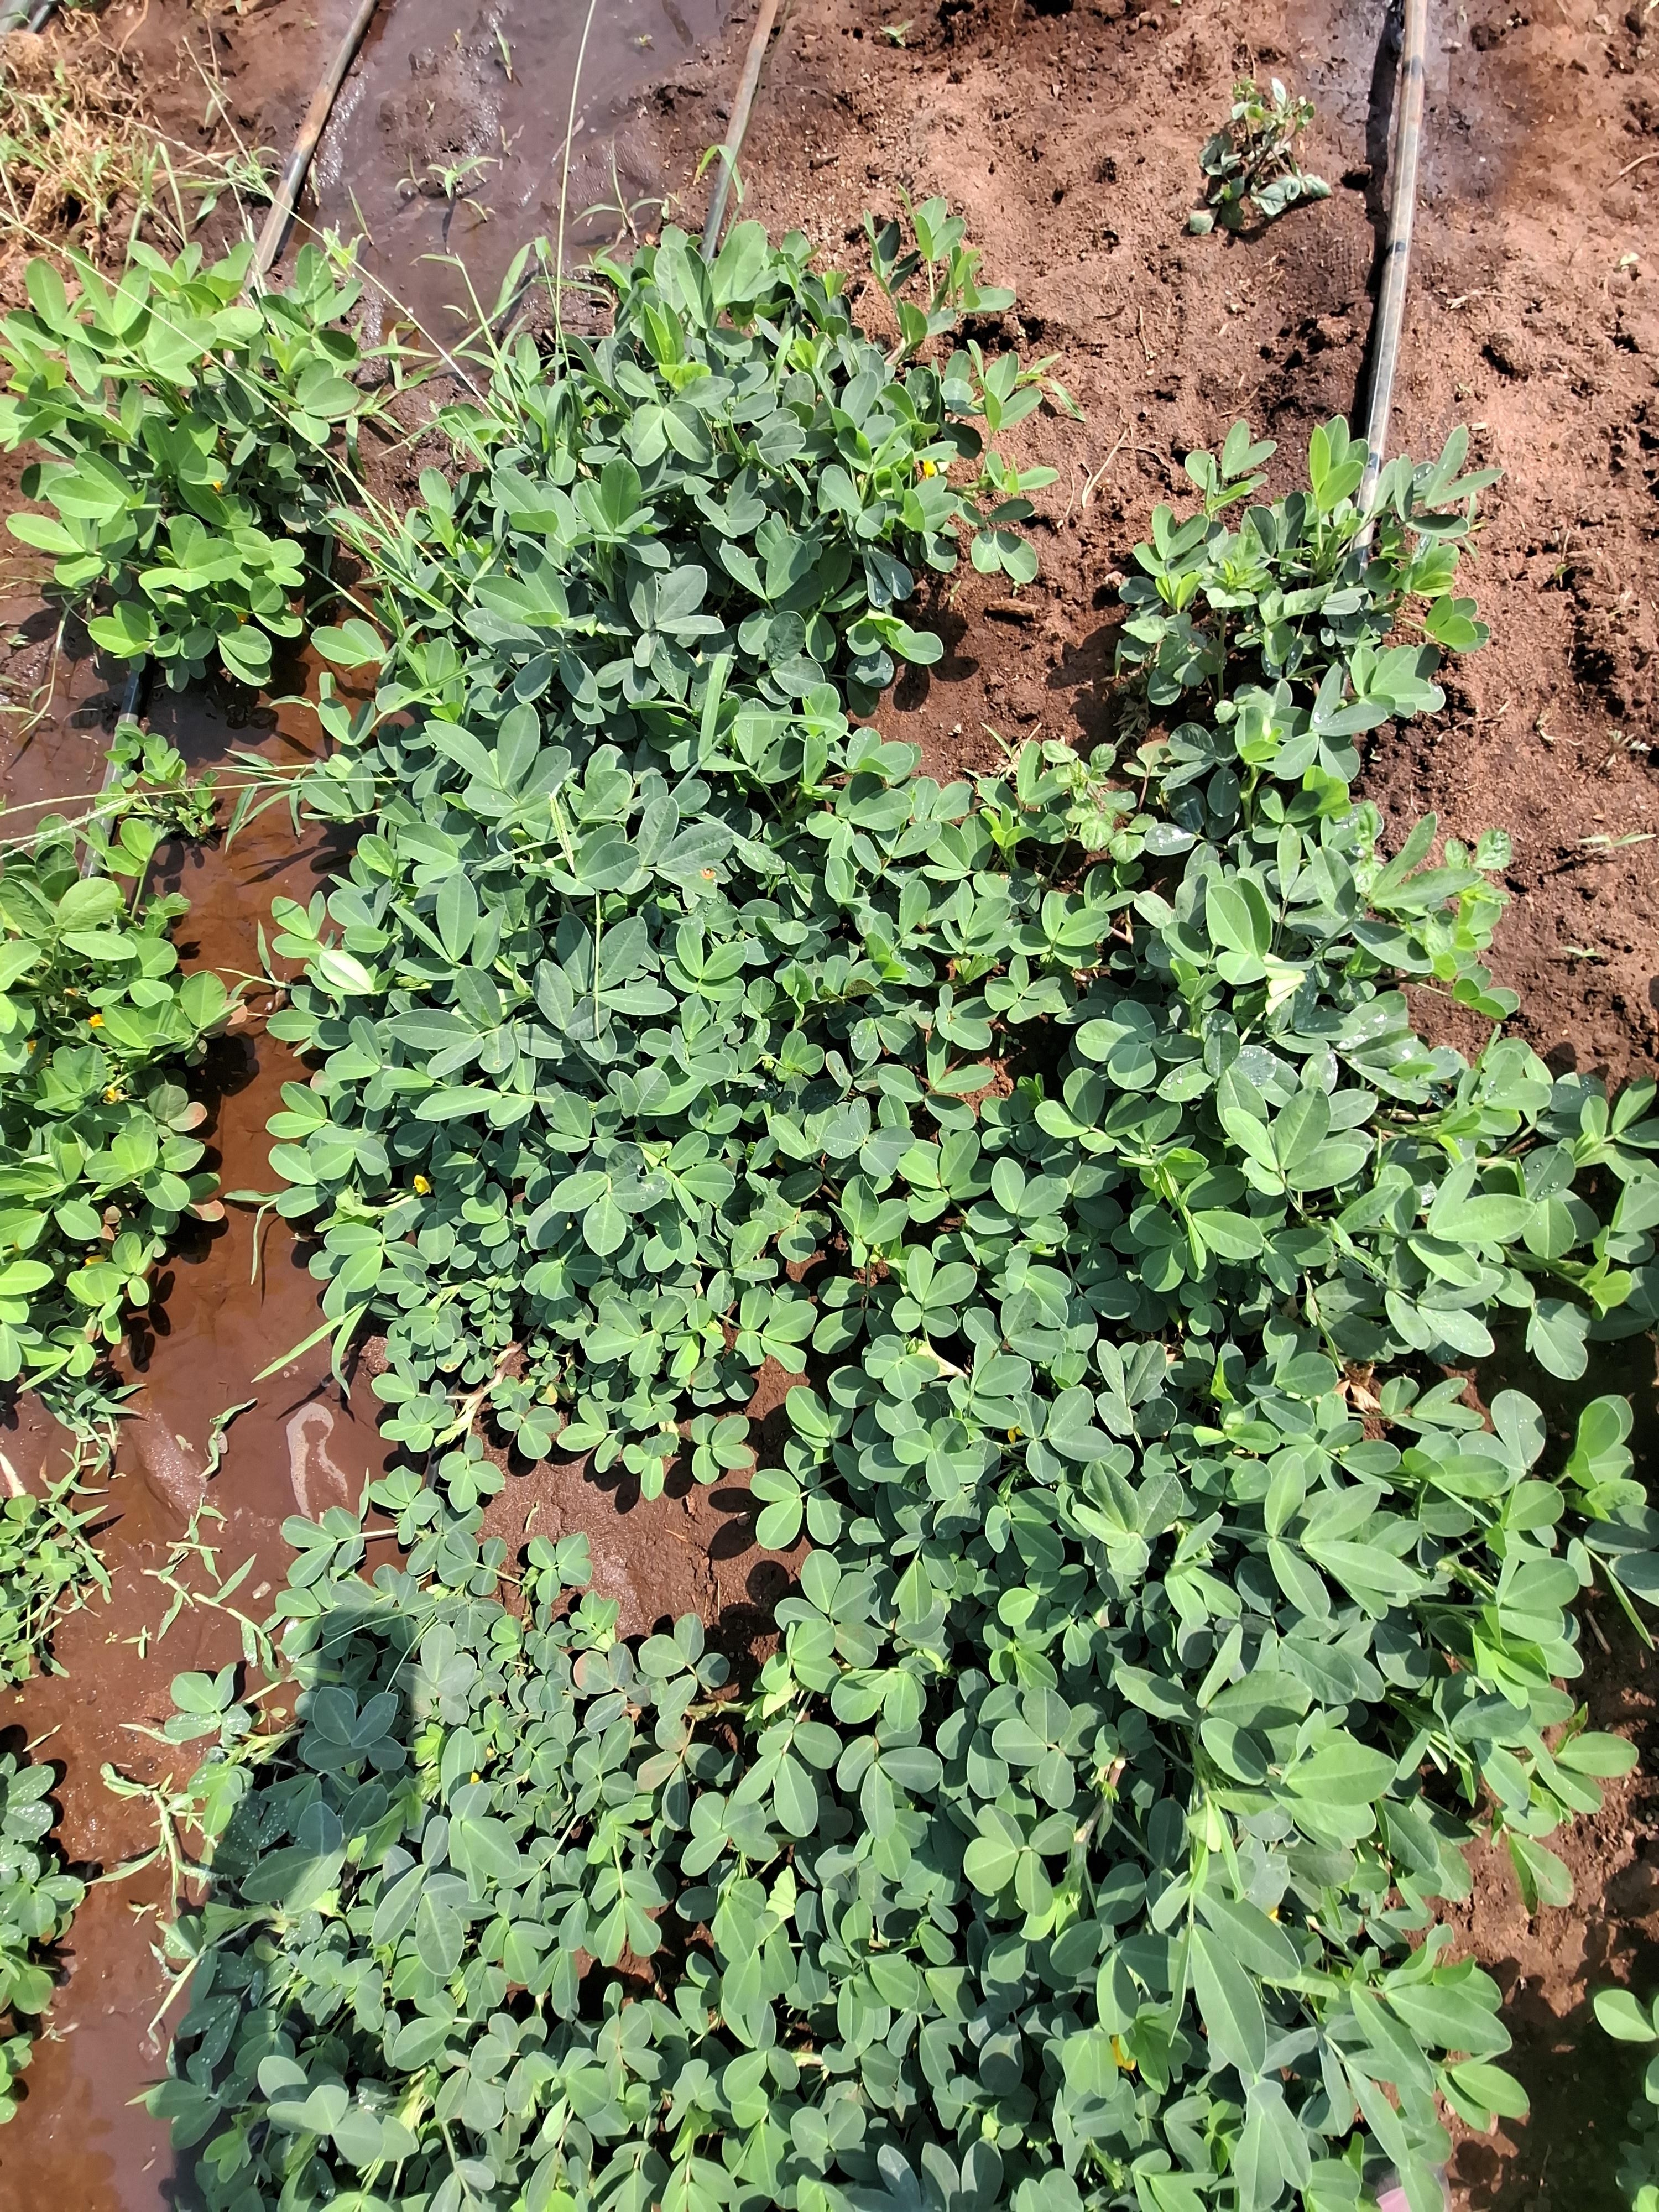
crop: groundnut
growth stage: flowering
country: Kenya
